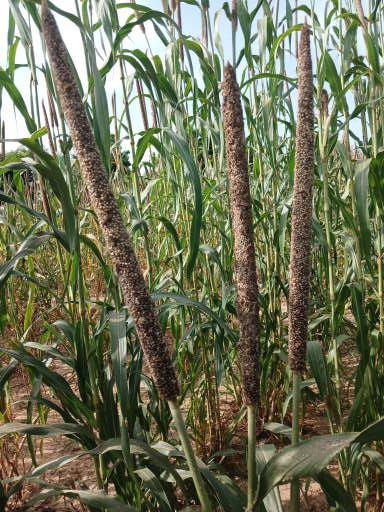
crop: pearl millet
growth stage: maturity
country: Senegal
